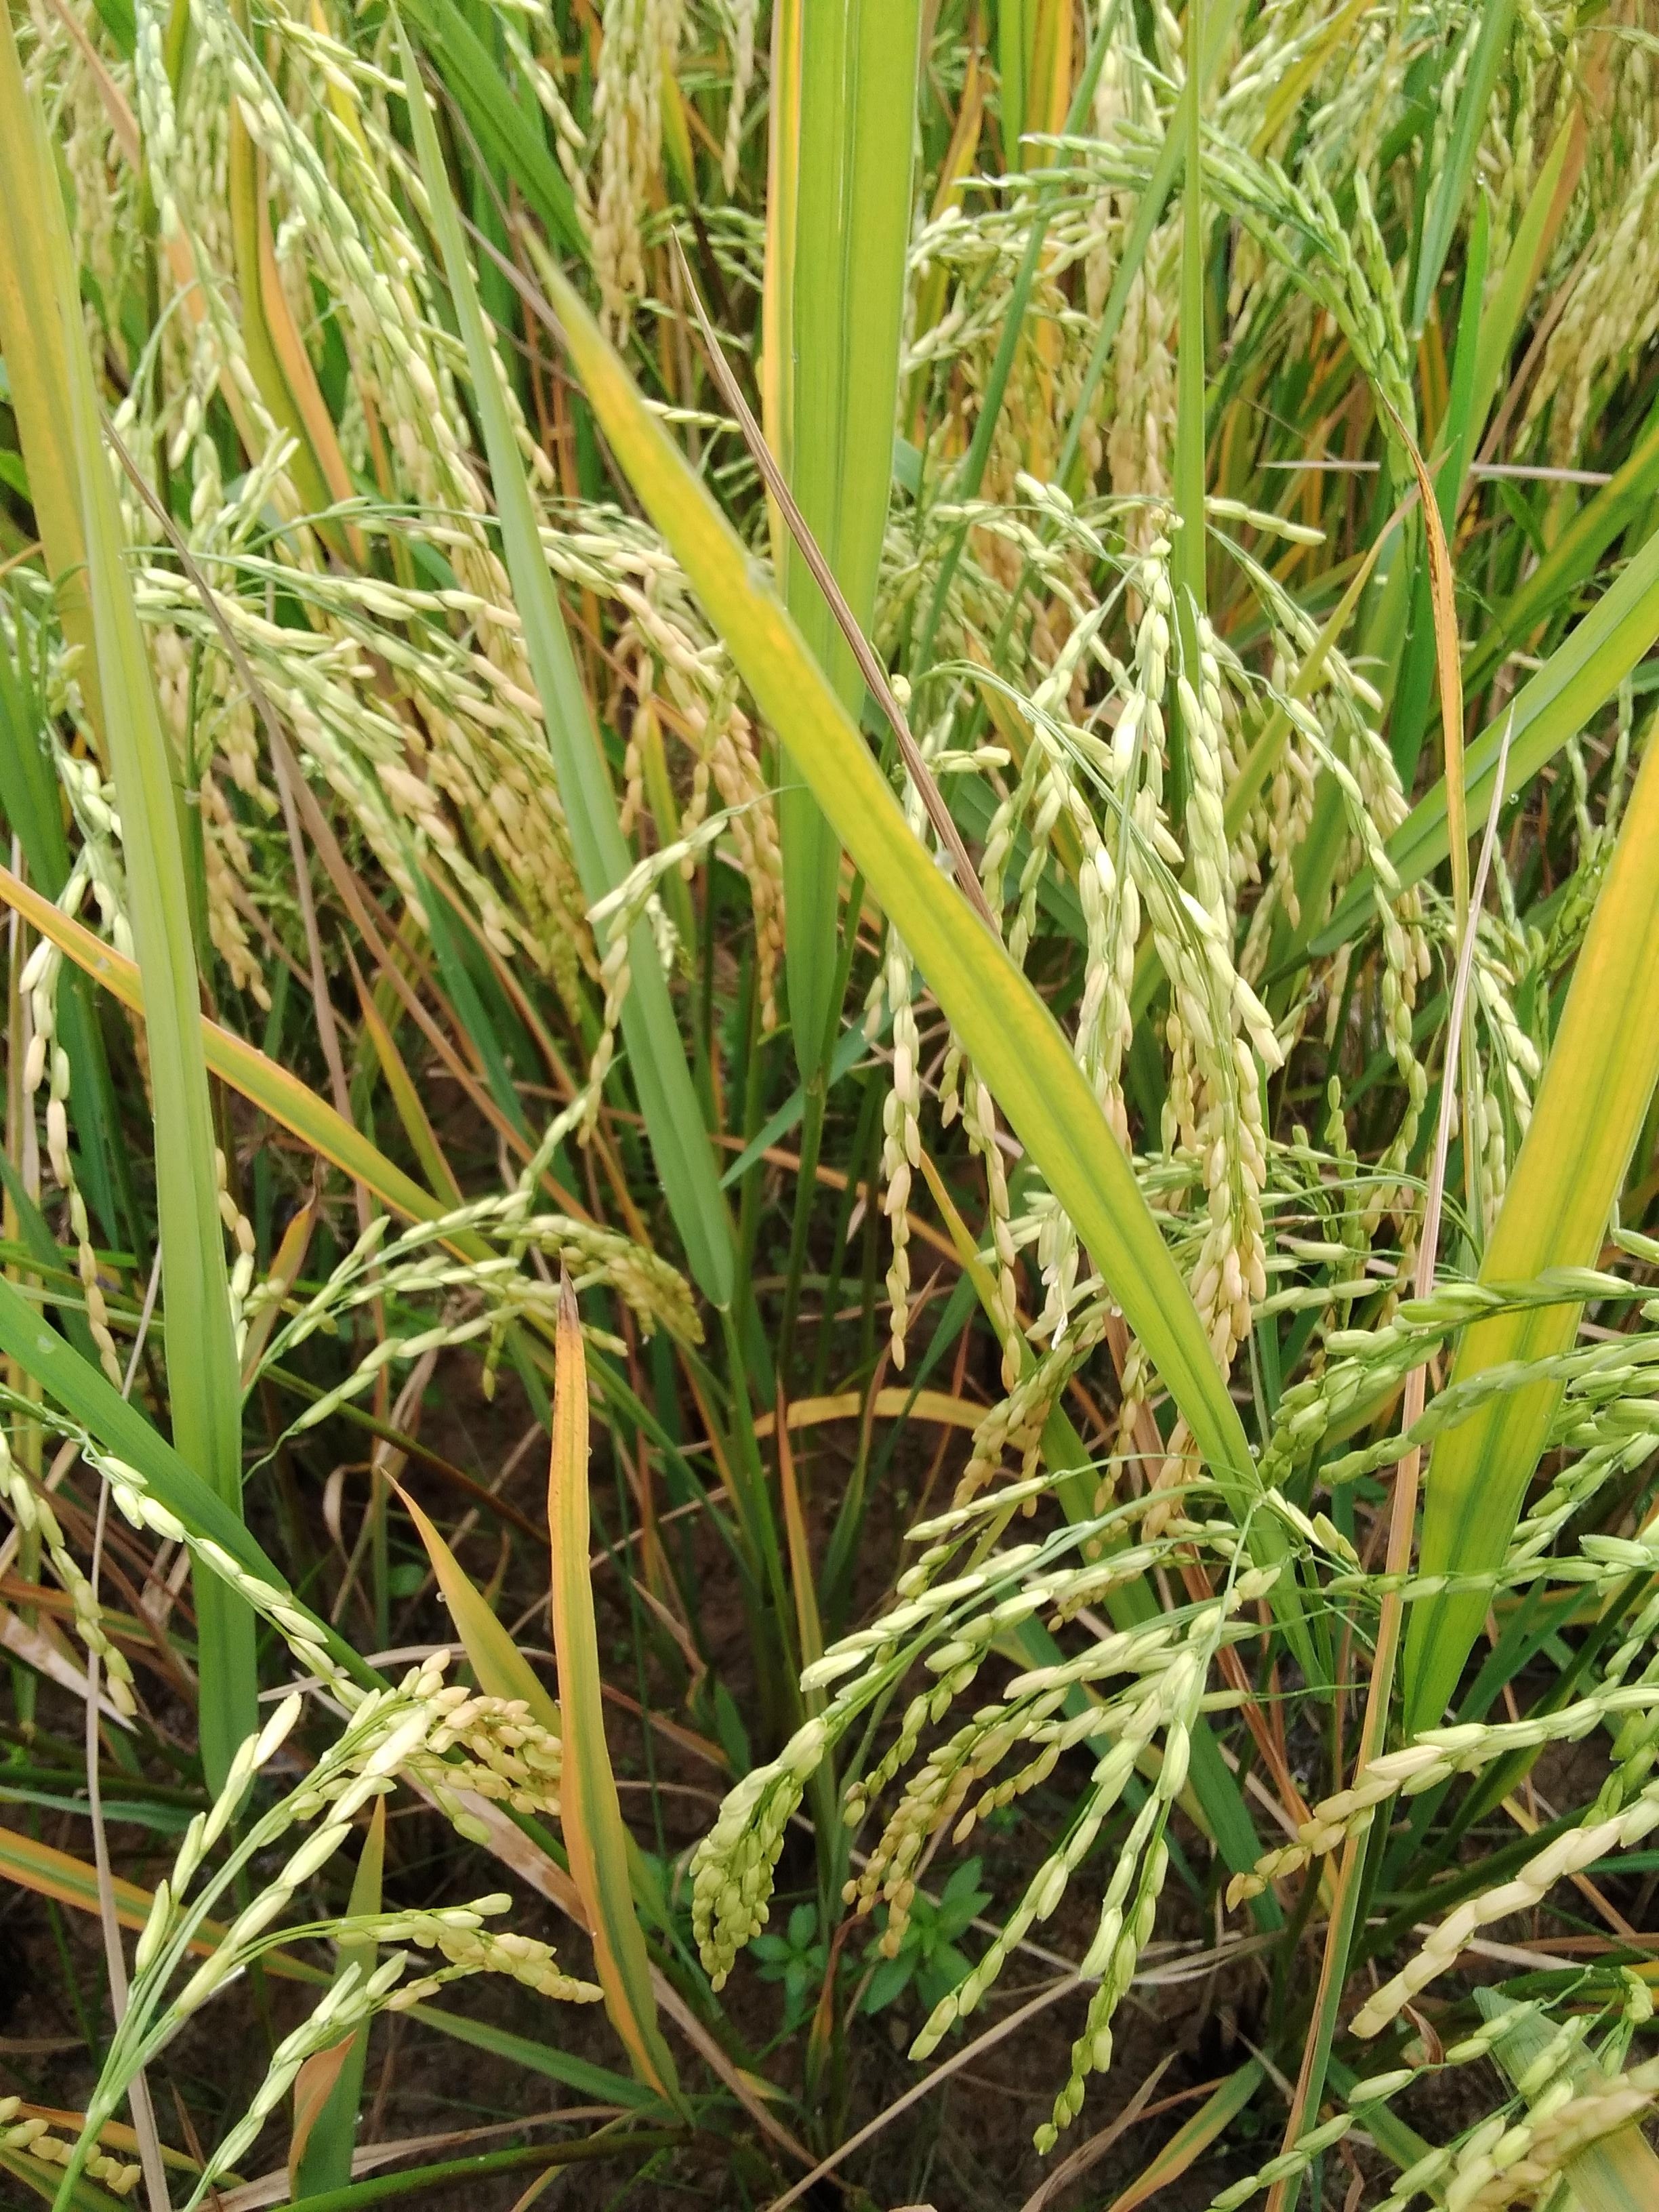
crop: rice
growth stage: ripening
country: Nigeria
